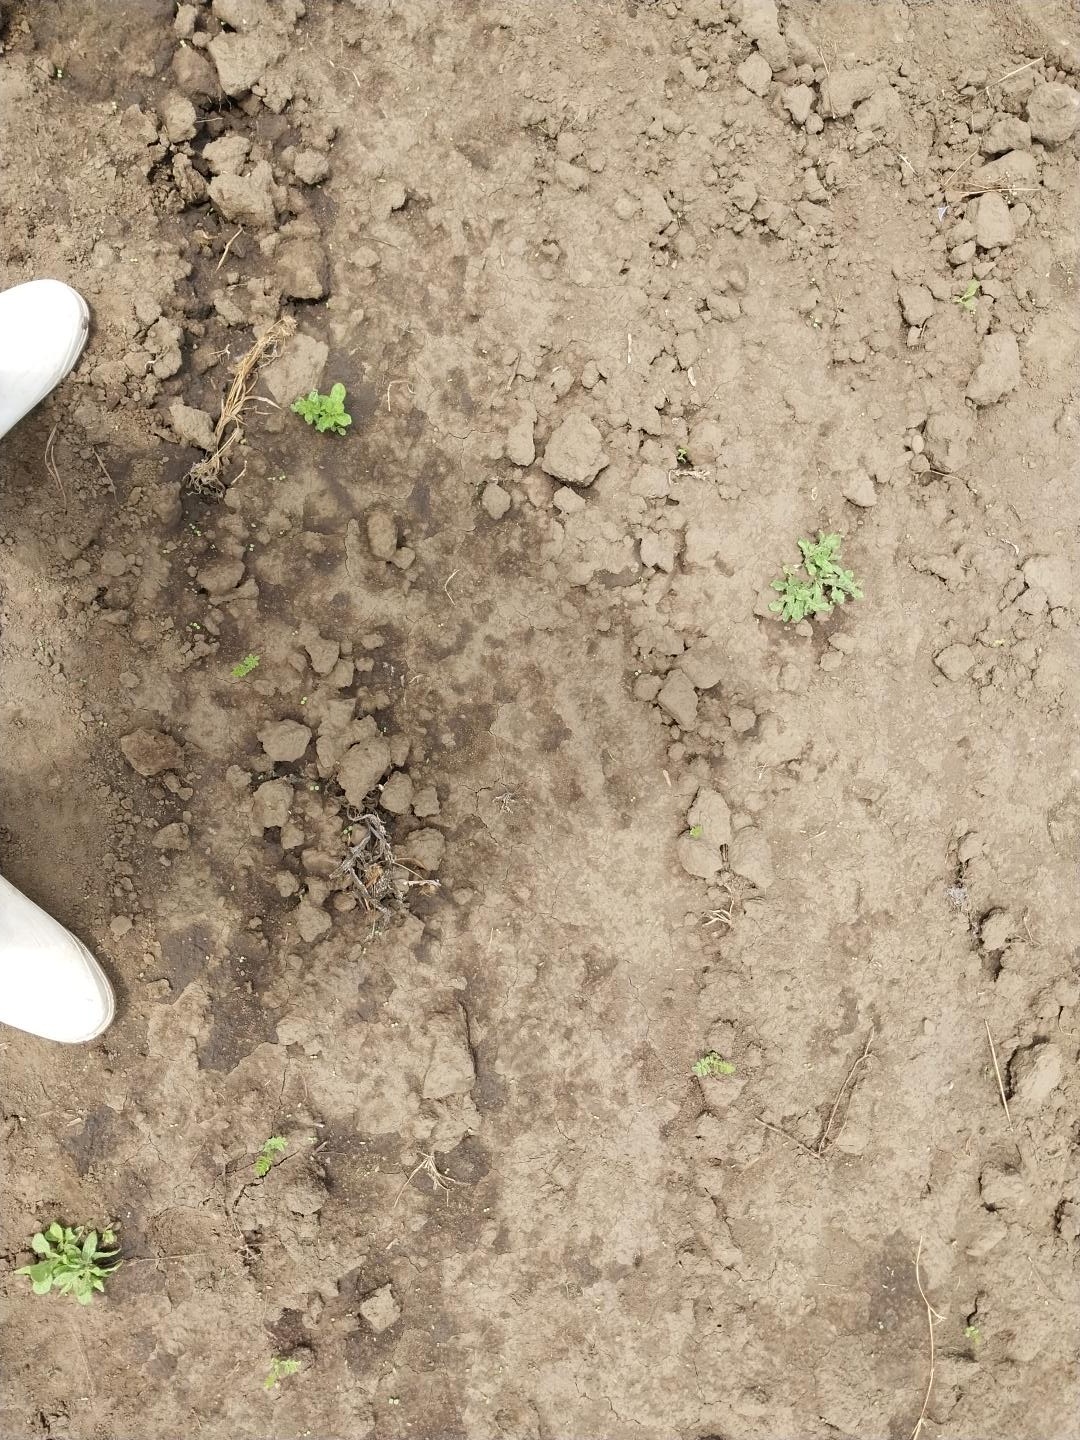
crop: chickpea
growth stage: emergence
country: Tanzania
